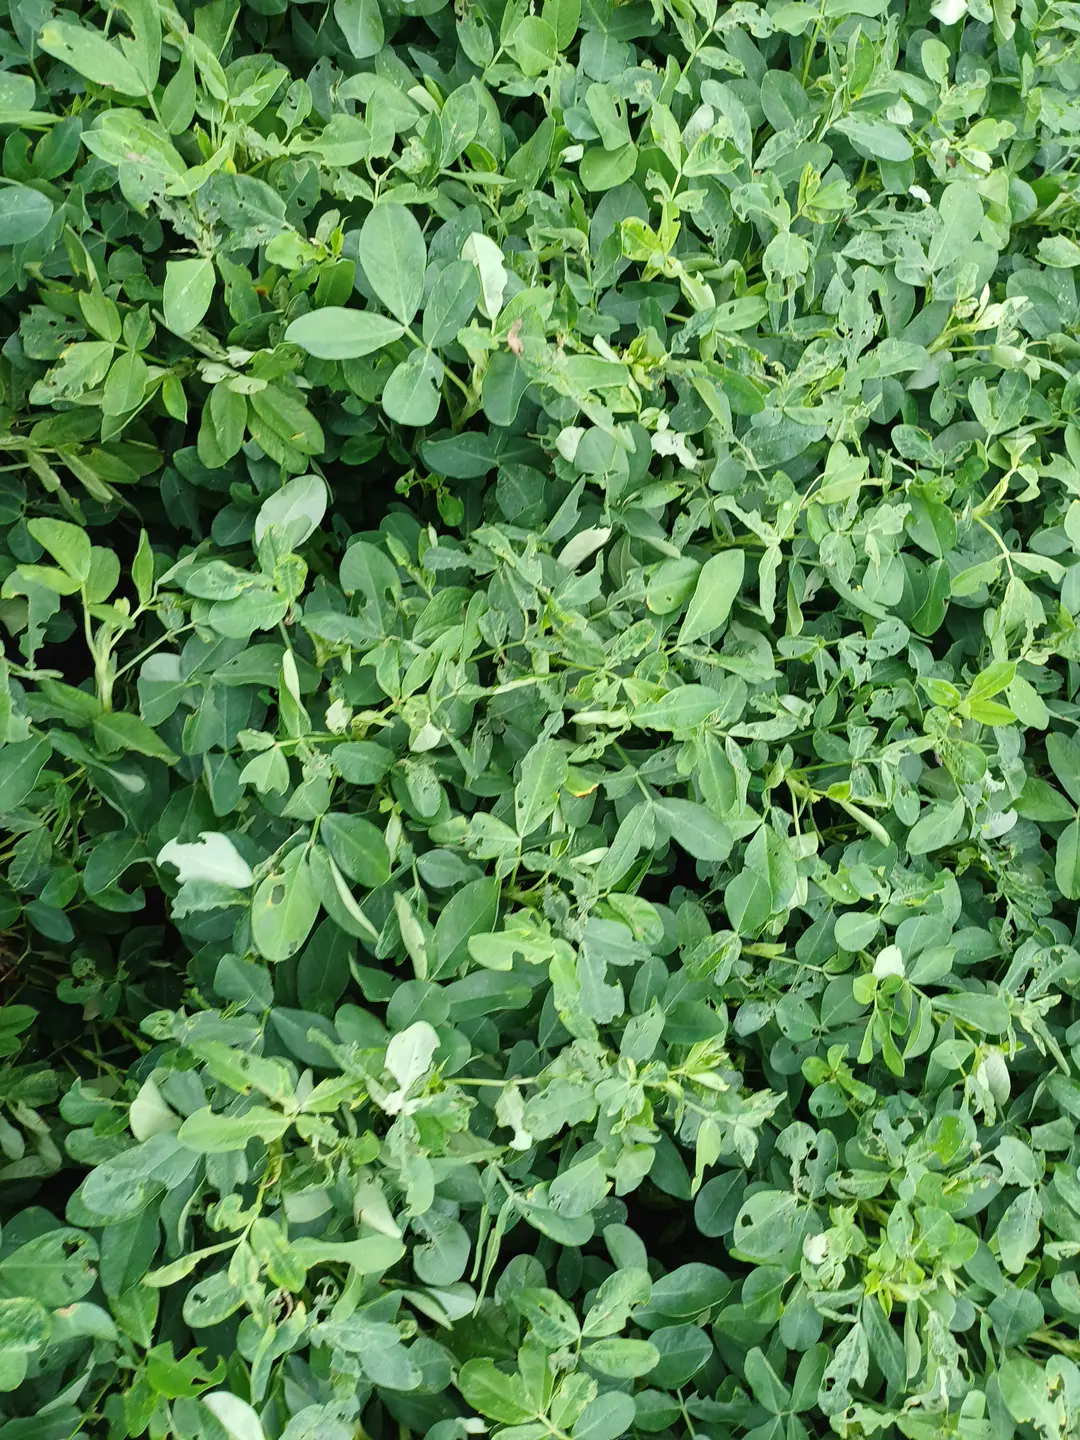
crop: groundnut
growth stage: pegging
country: Kenya
